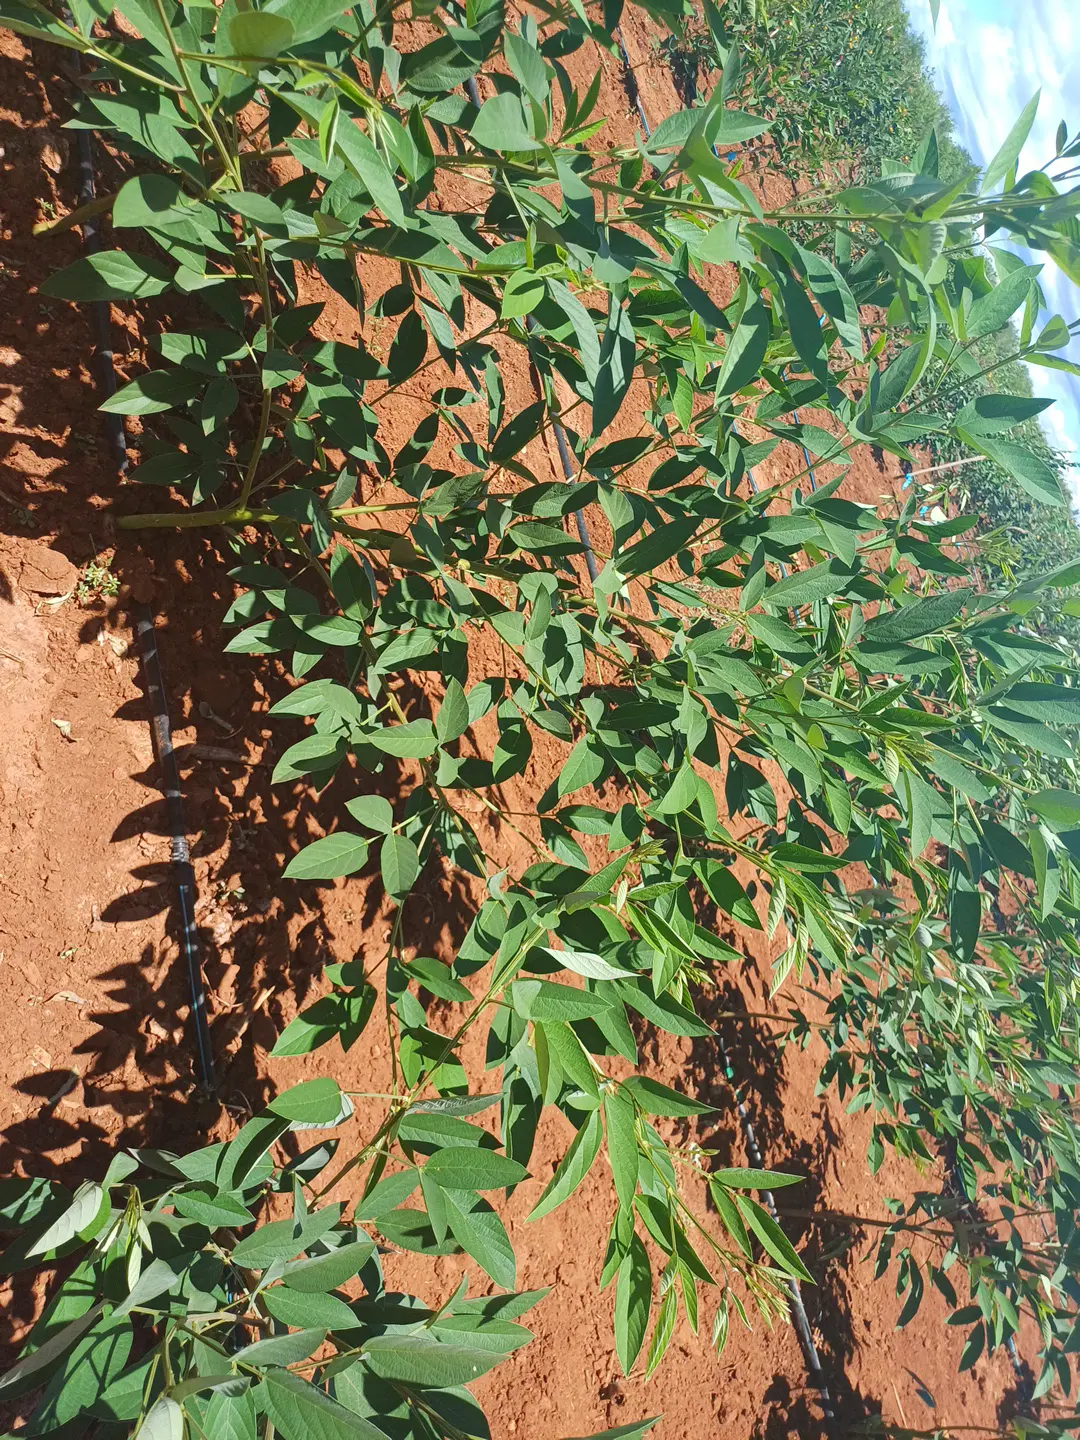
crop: pigeonpea
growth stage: vegetative
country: Kenya
